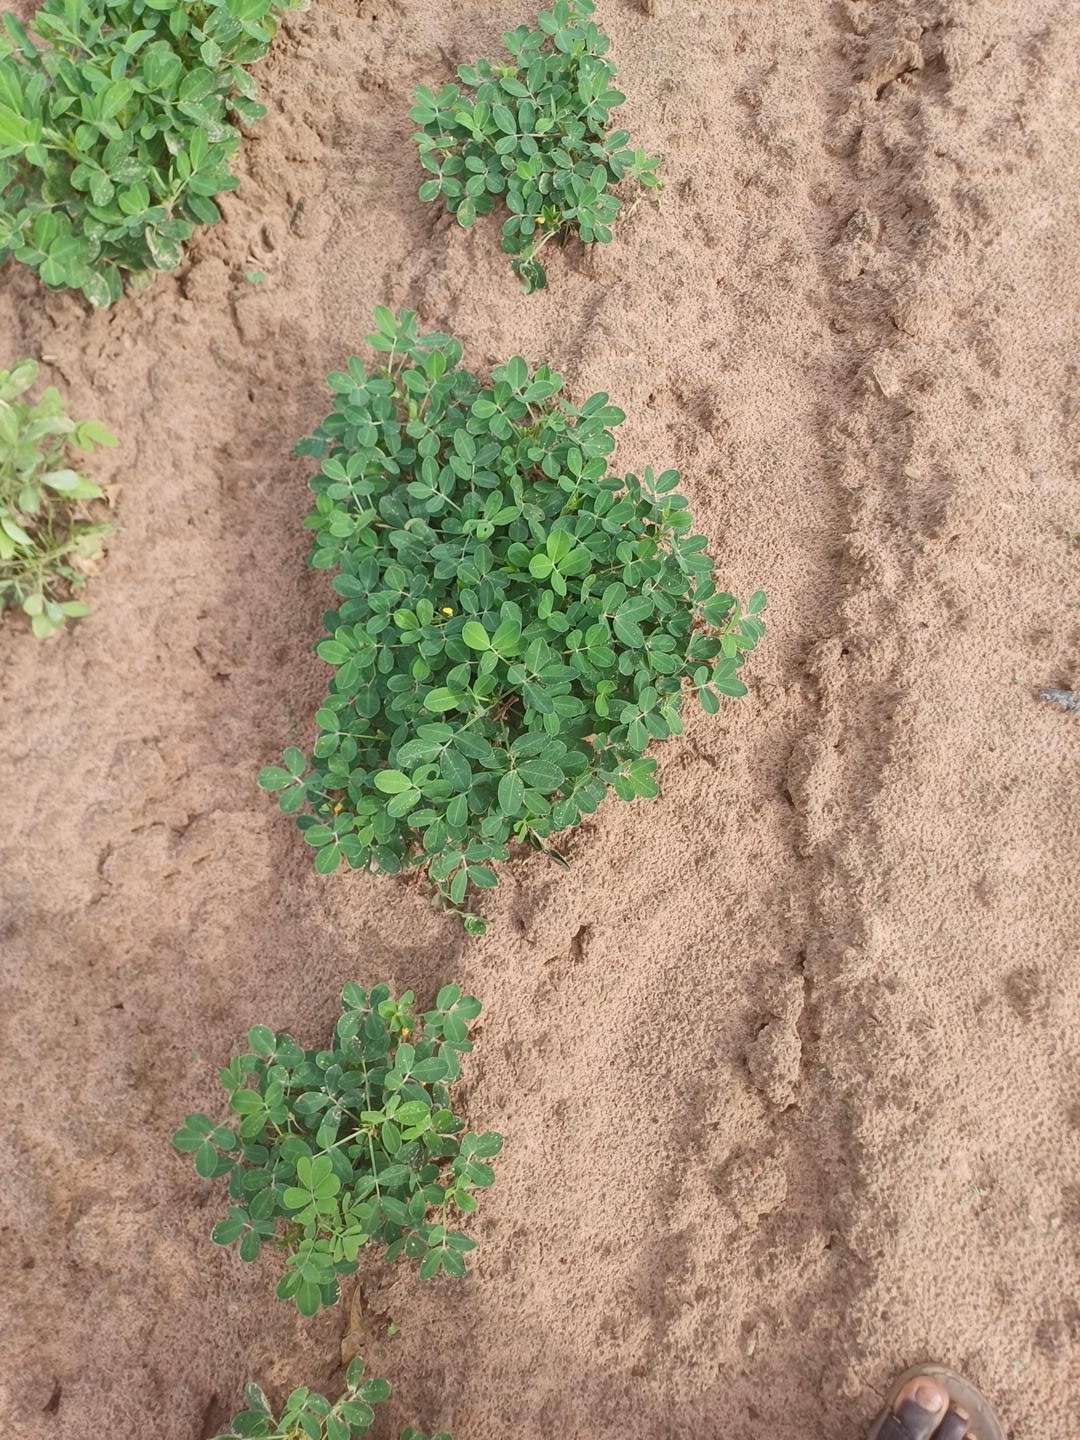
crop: groundnut
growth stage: flowering
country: Senegal
